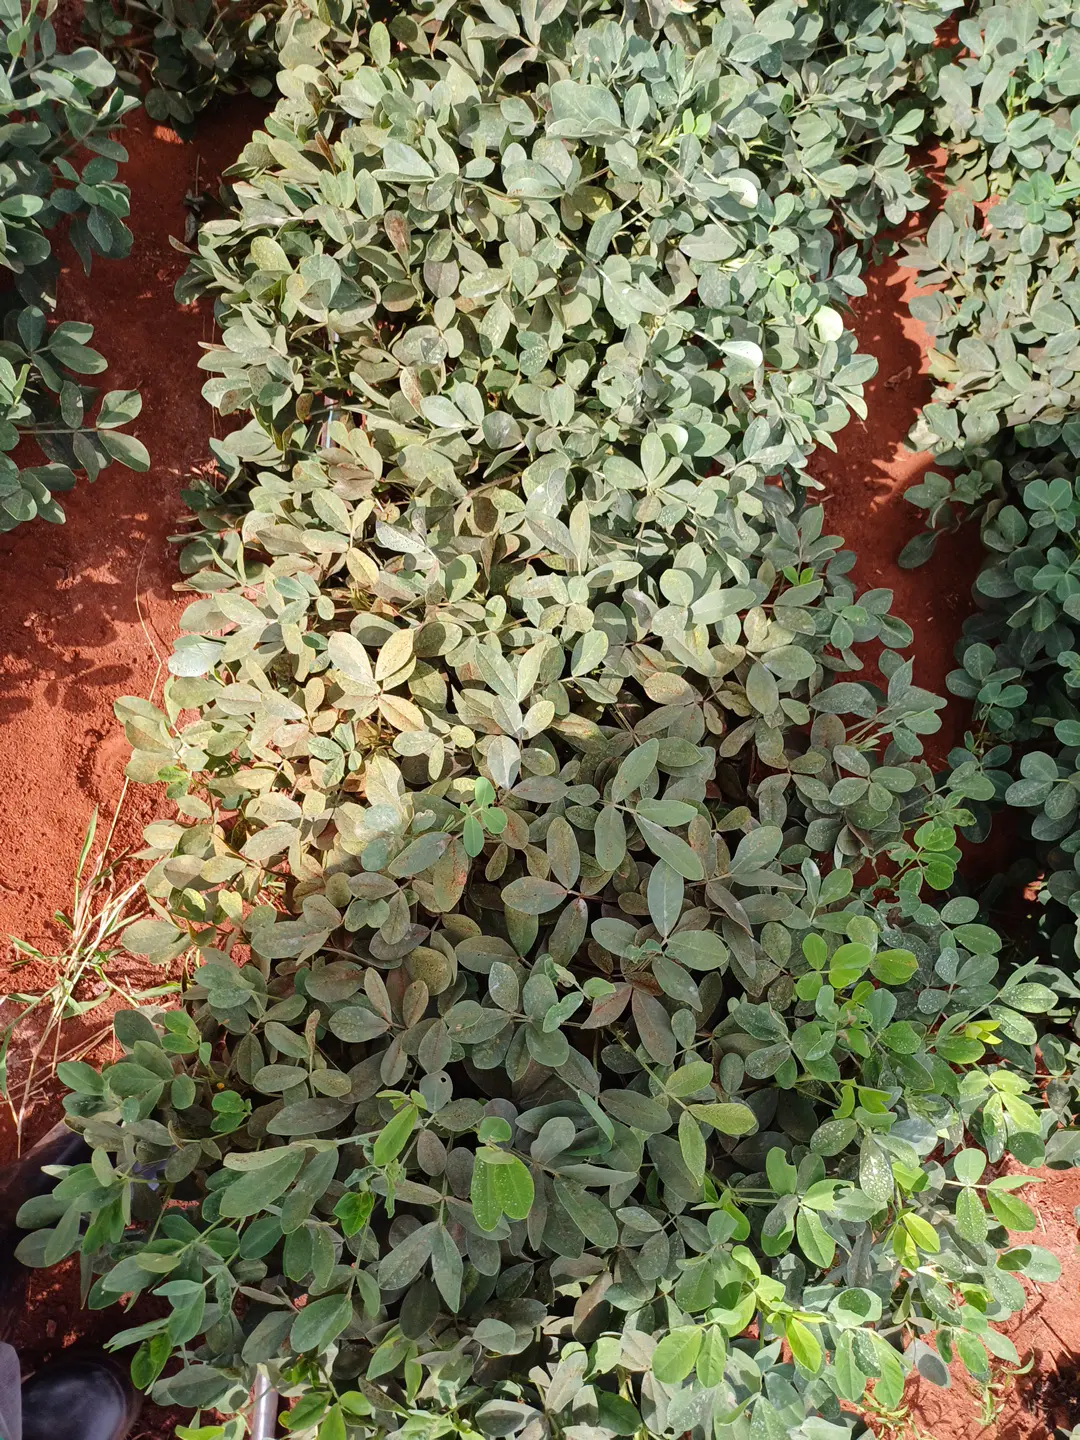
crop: groundnut
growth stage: pegging
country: Kenya
